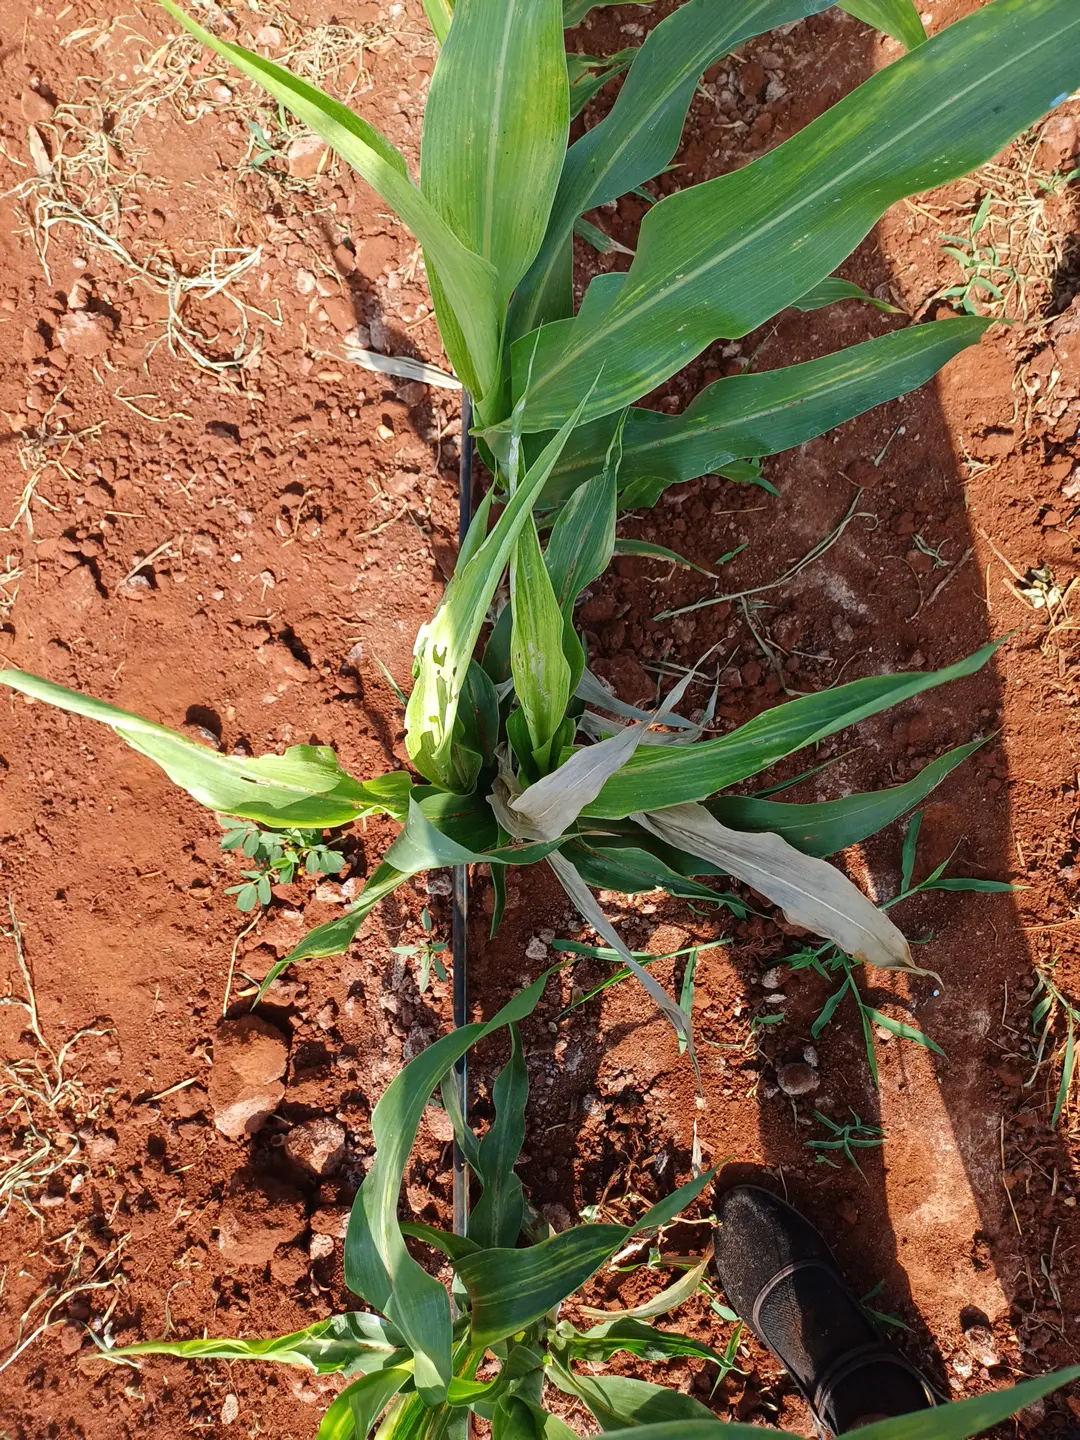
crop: sorghum
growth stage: vegetative
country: Kenya
